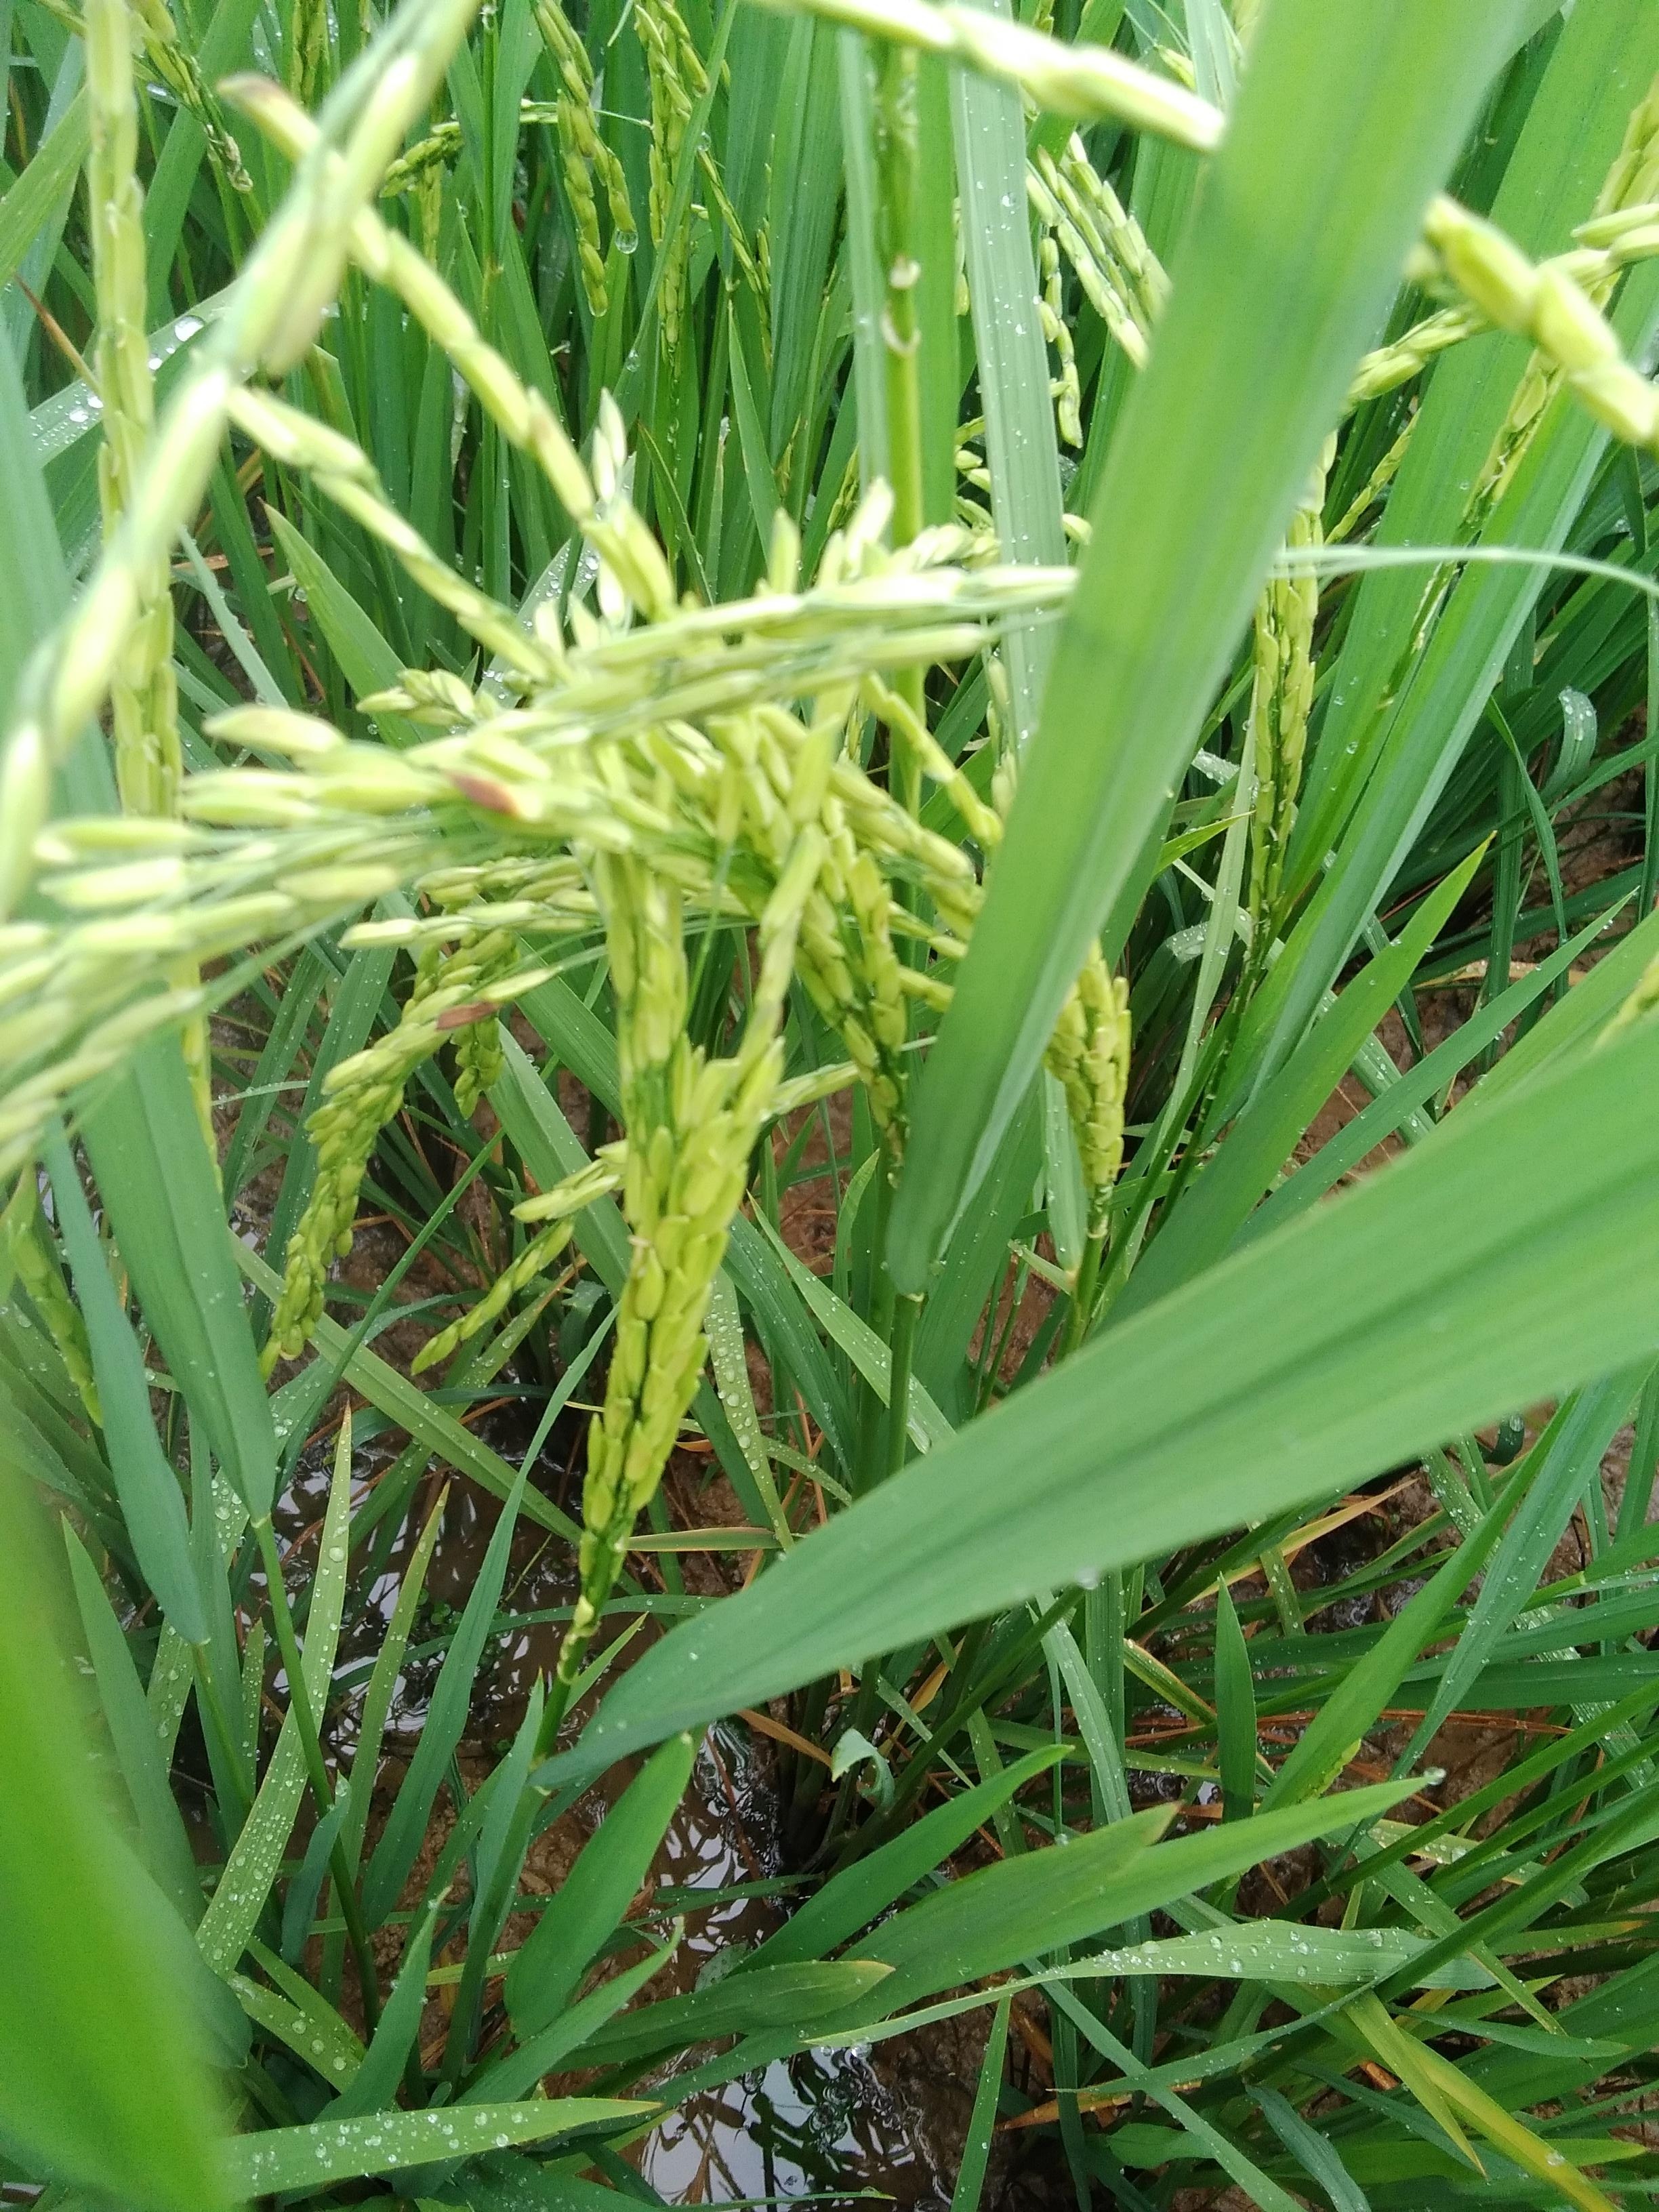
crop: rice
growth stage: stage dough
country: Nigeria
